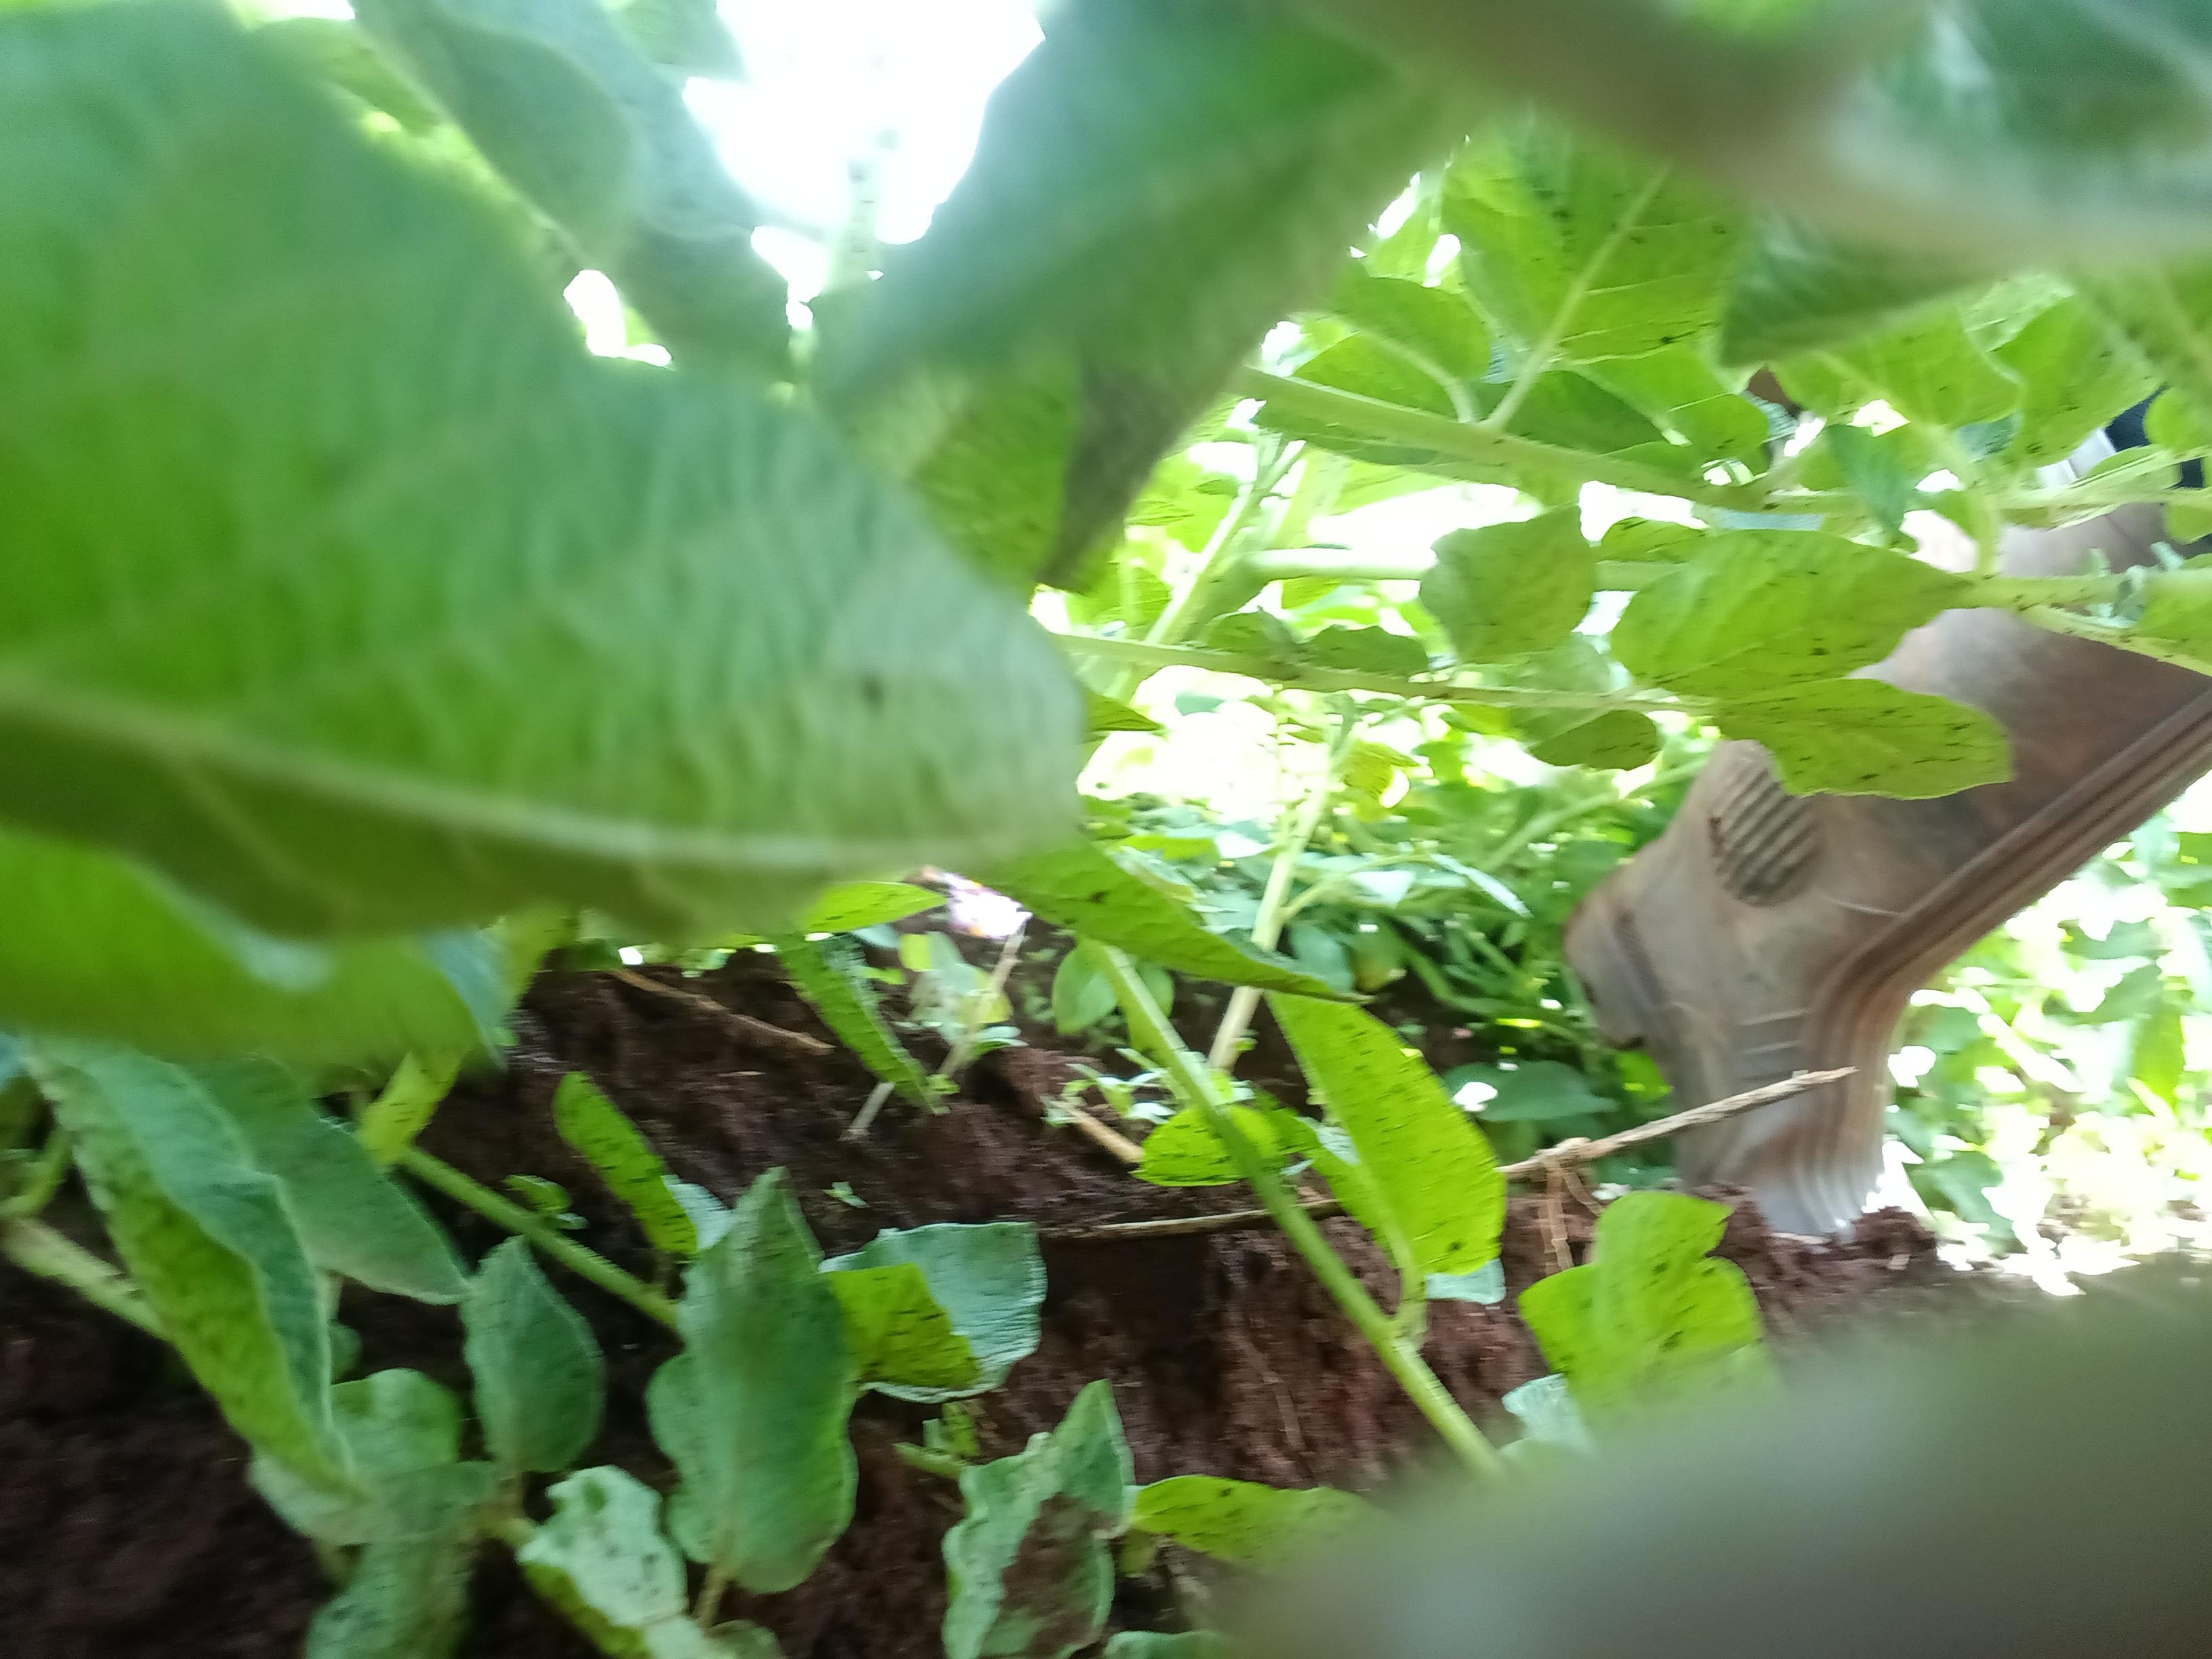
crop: potato
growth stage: flowering
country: Kenya
